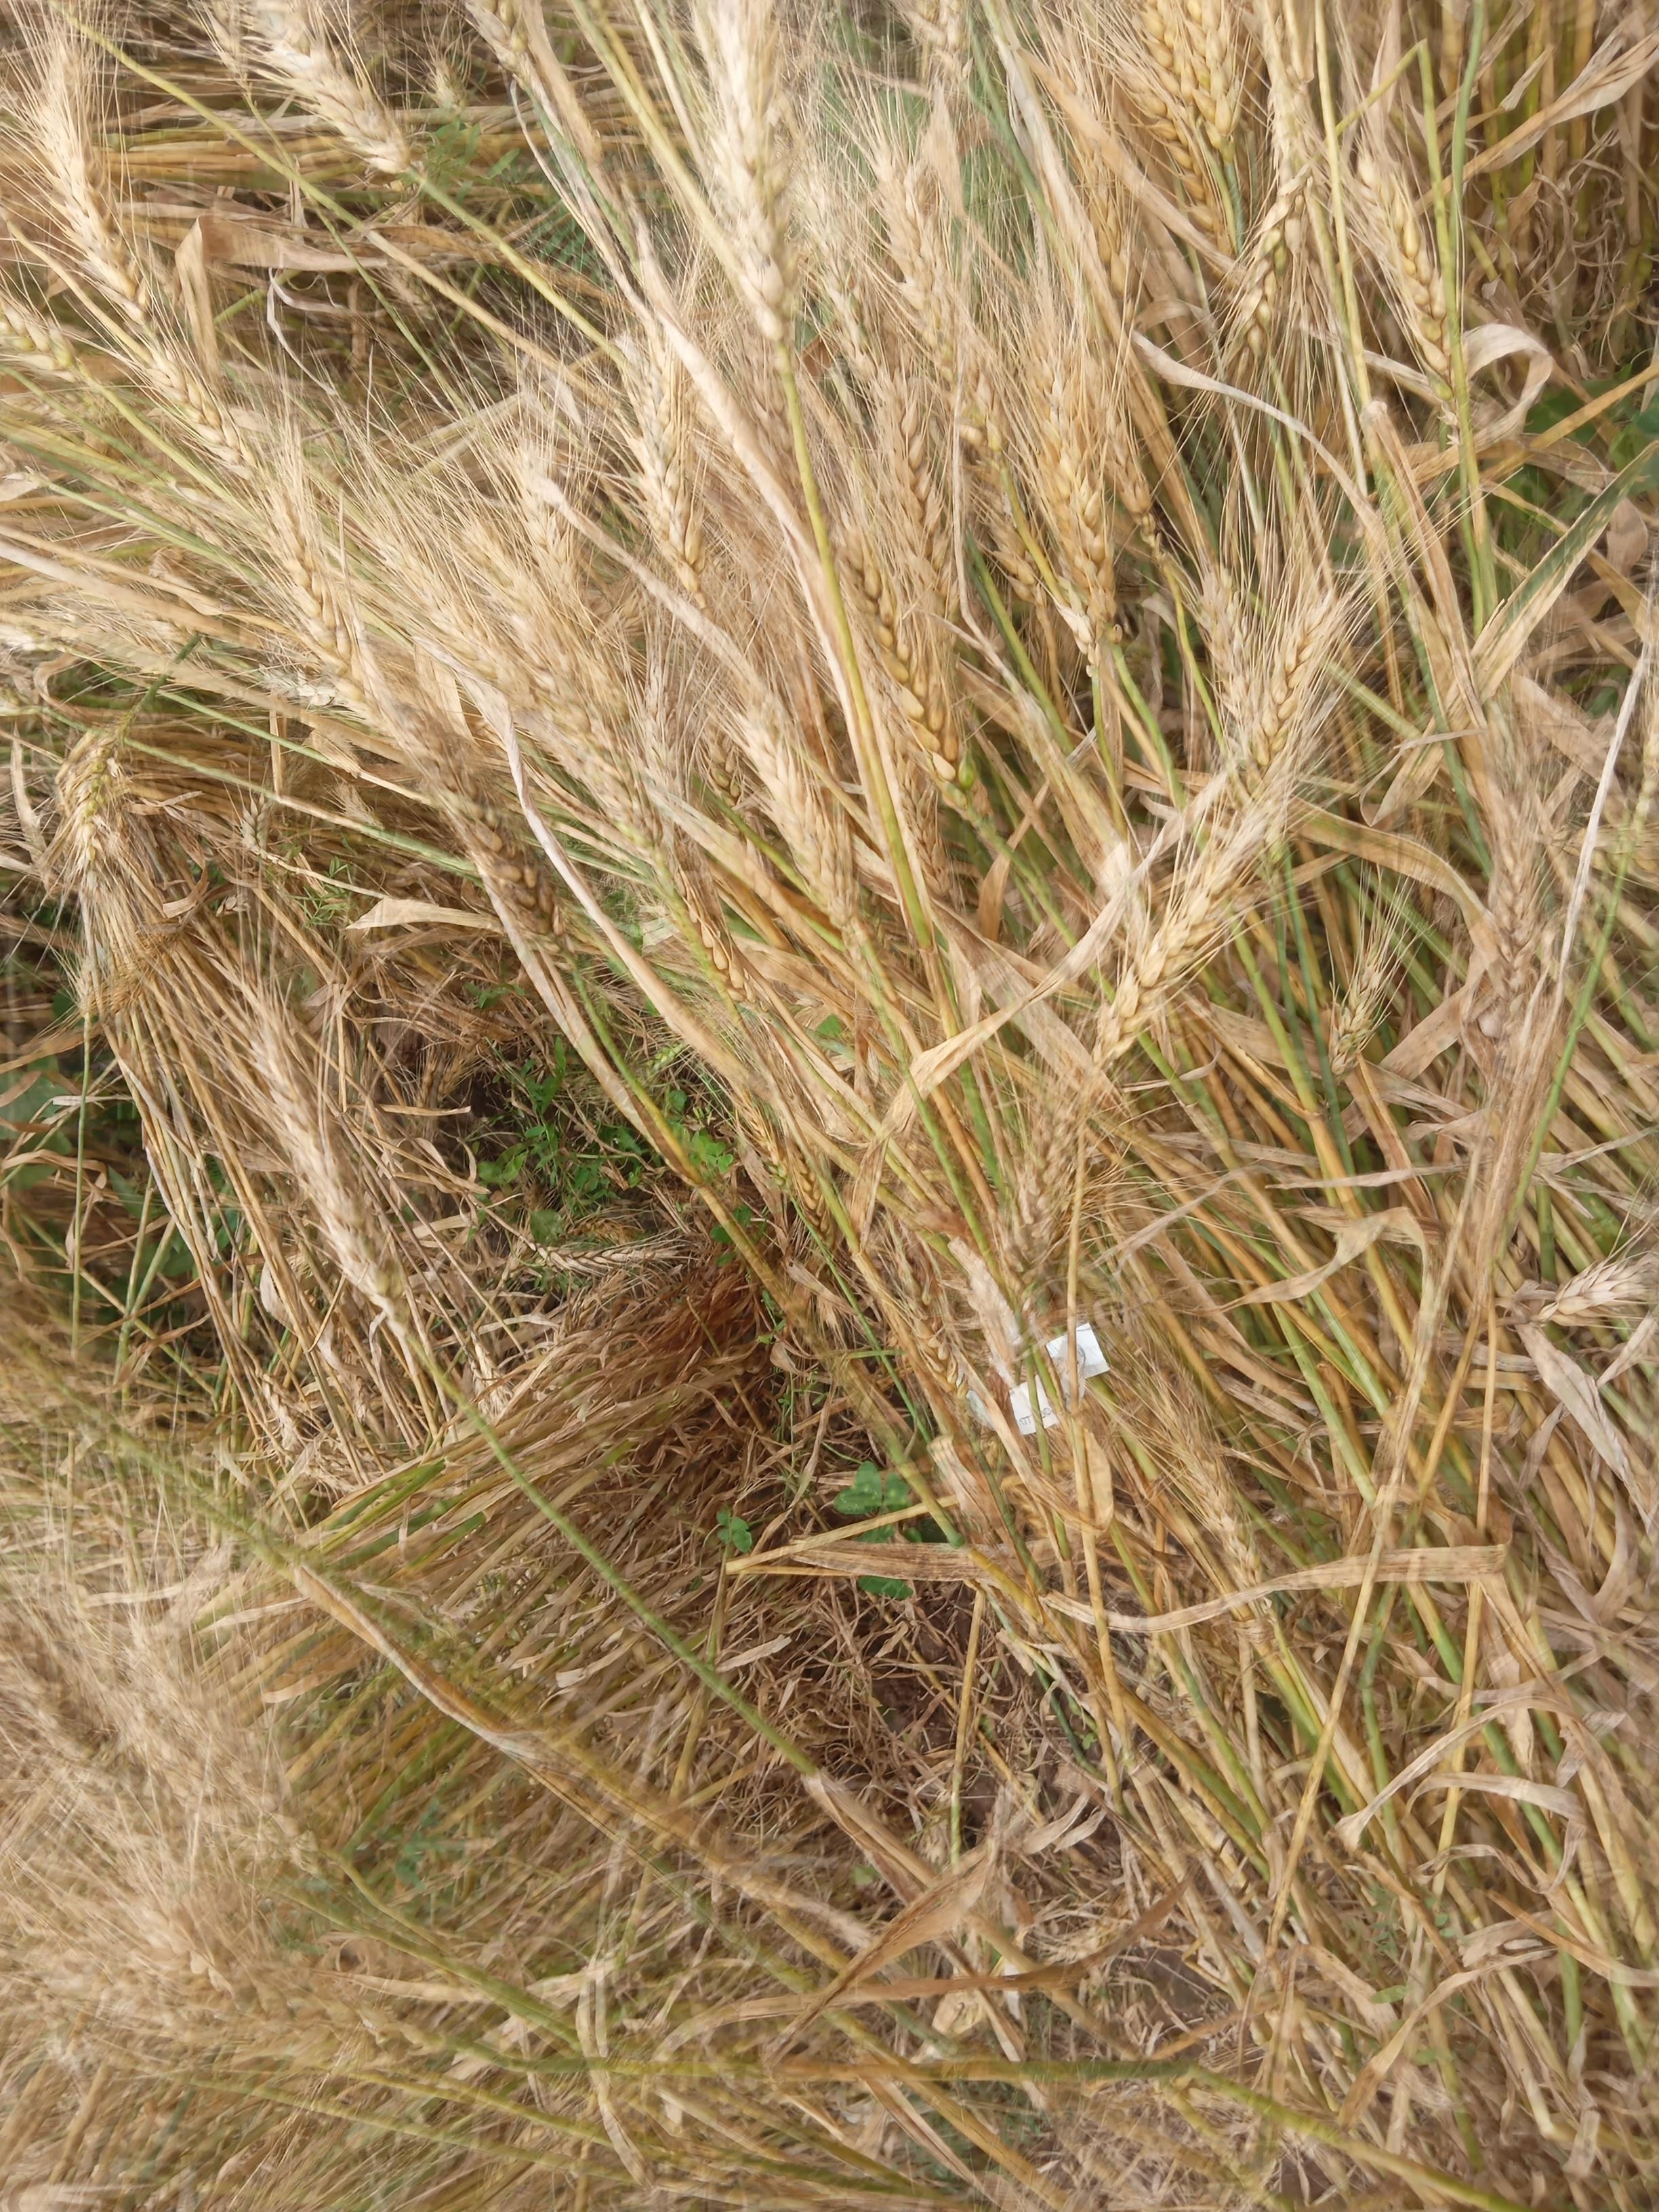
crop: wheat
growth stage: maturity
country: Kenya
